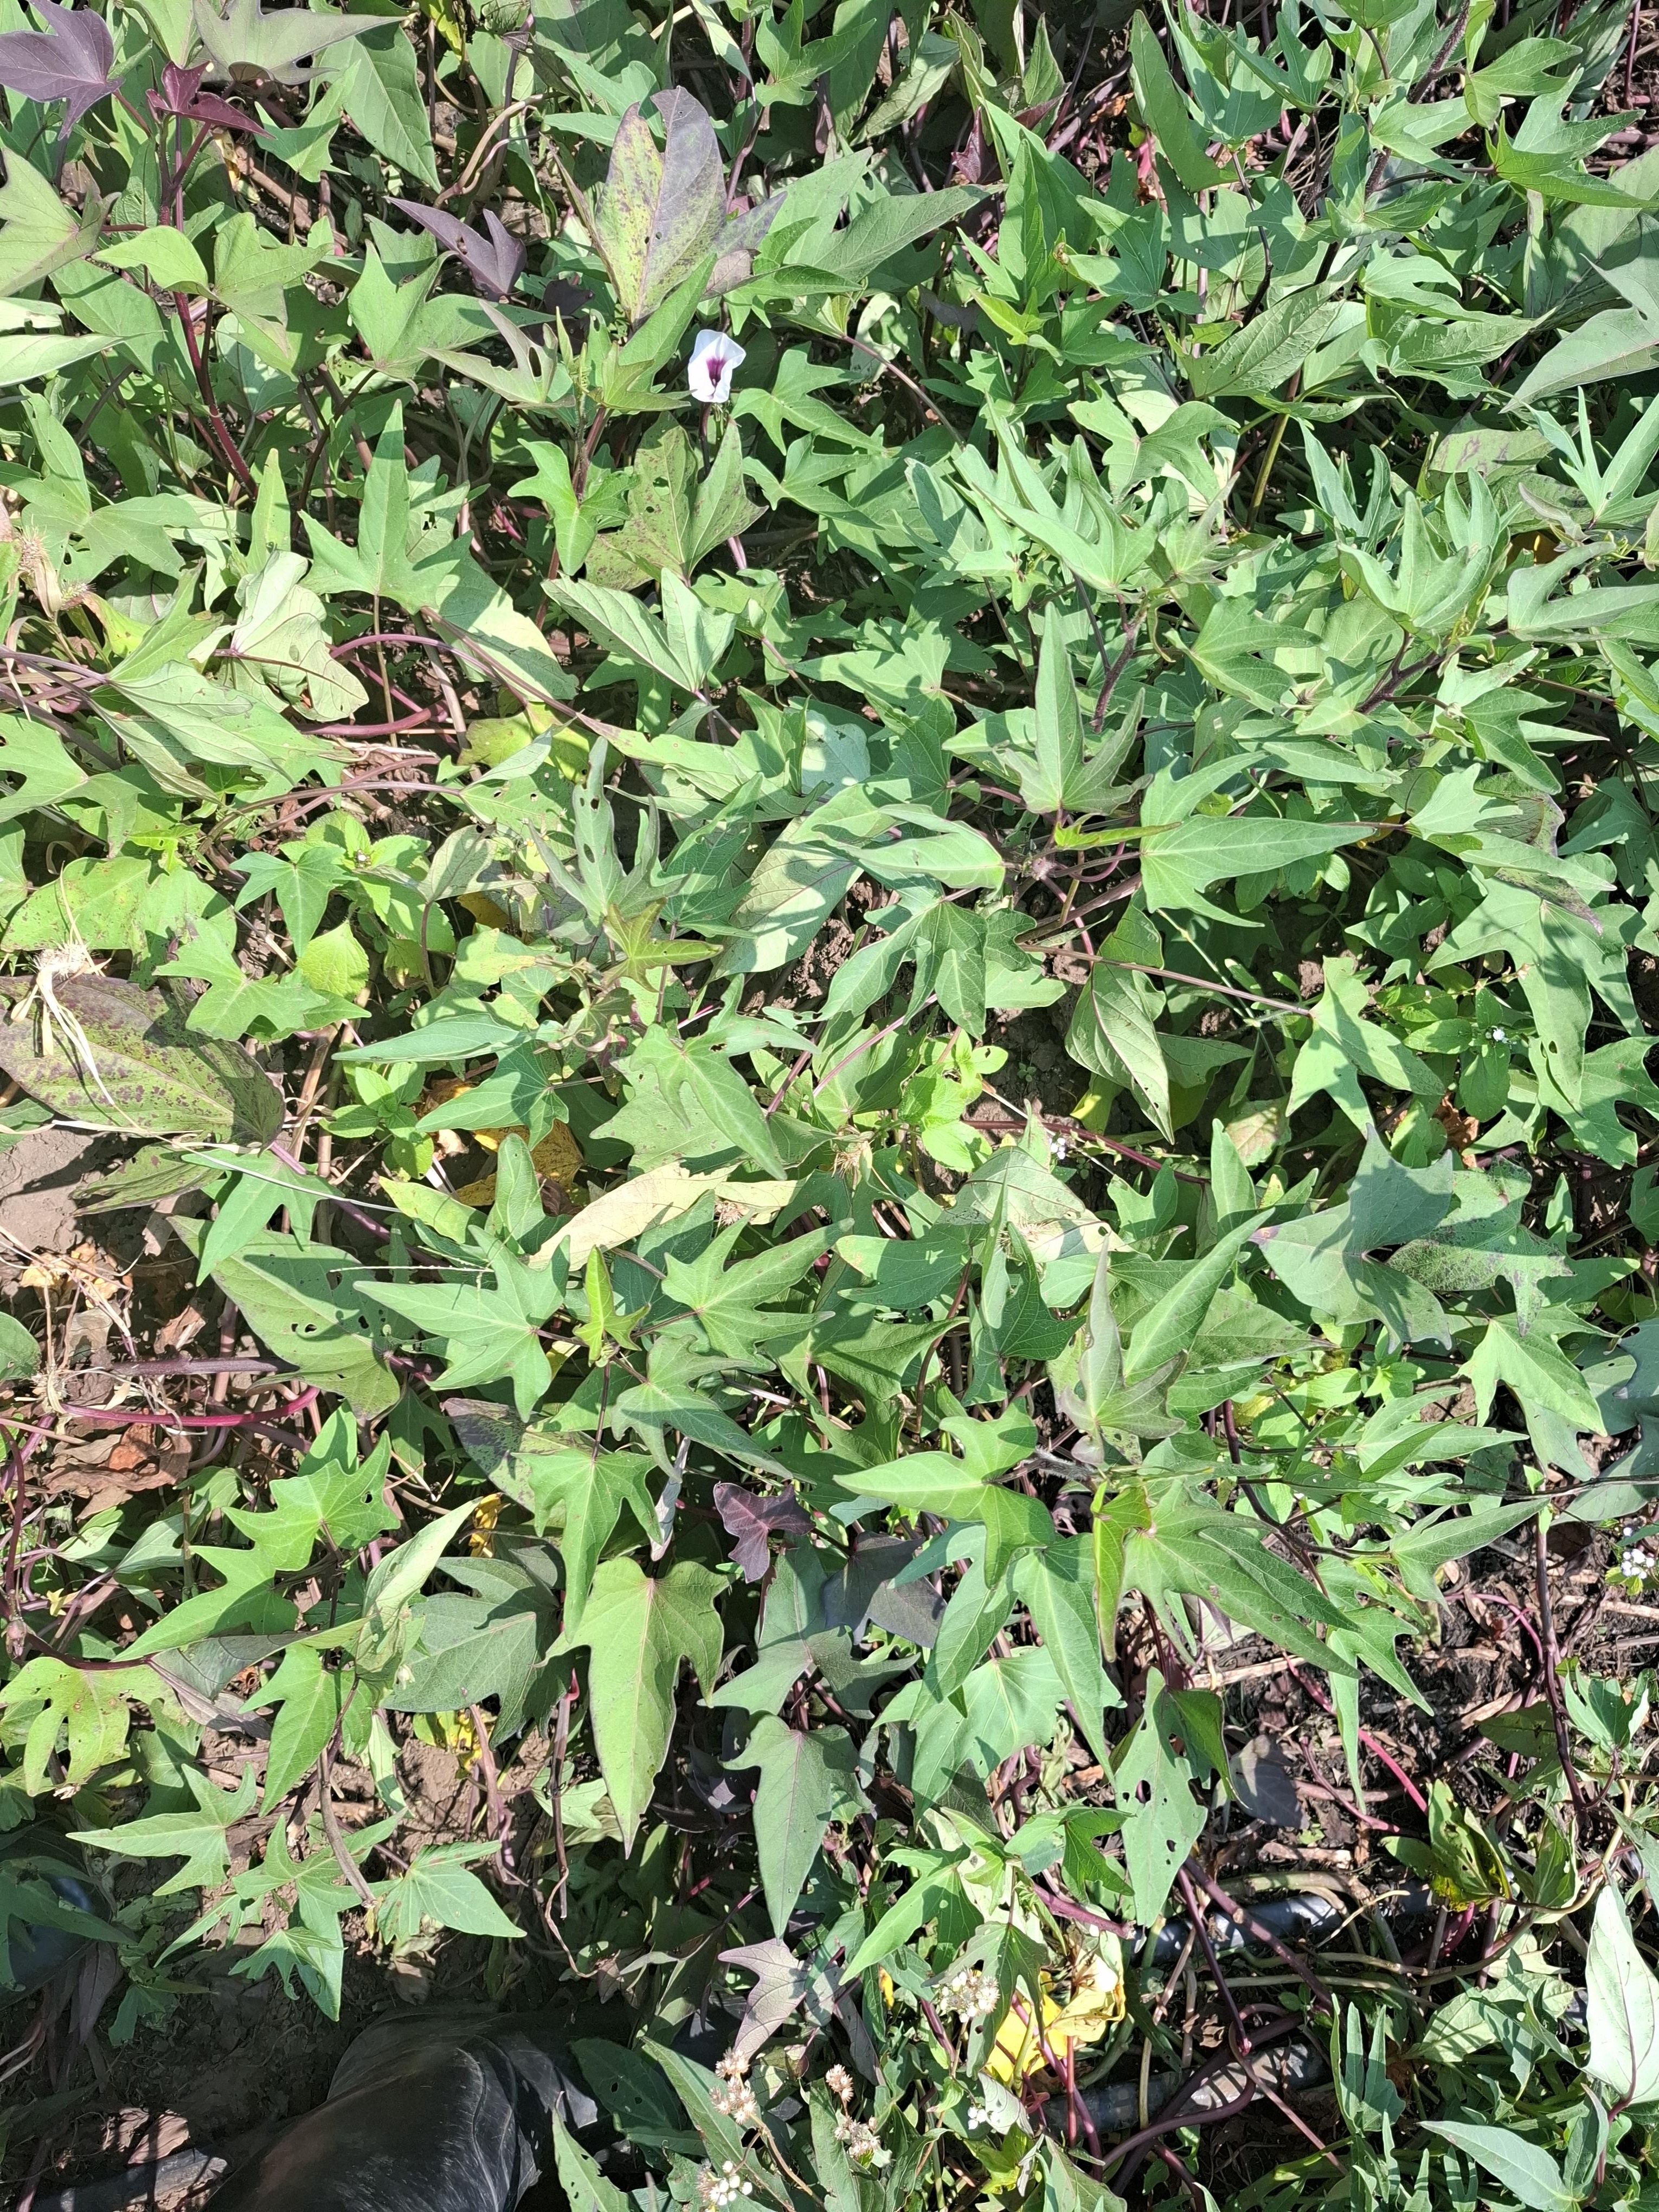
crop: sweet potato
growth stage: flowering
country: Tanzania
